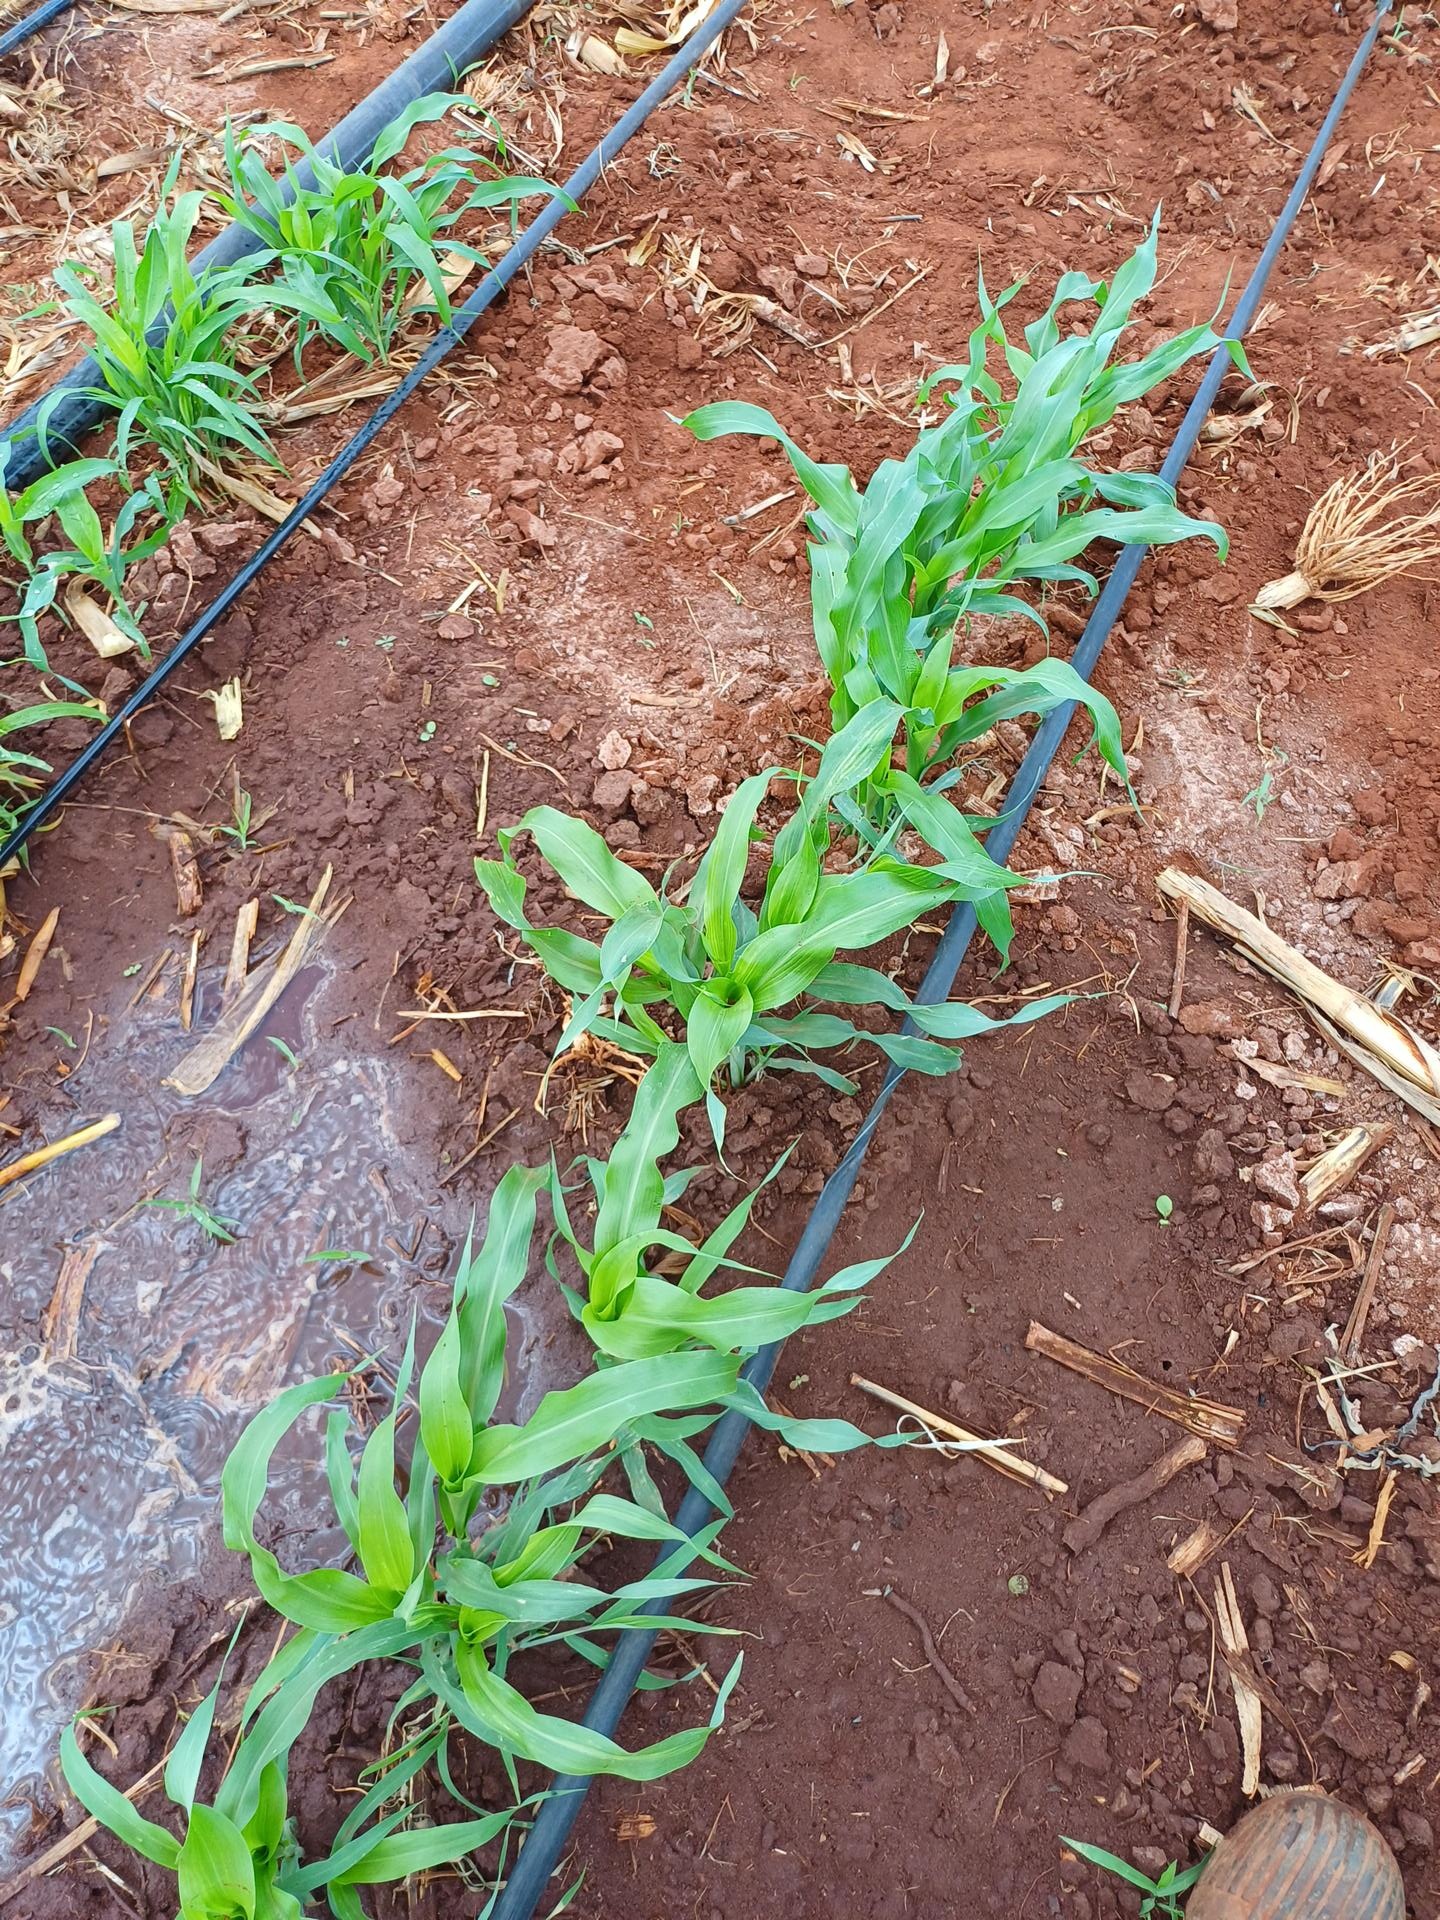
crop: sorghum
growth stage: vegetative
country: Kenya
